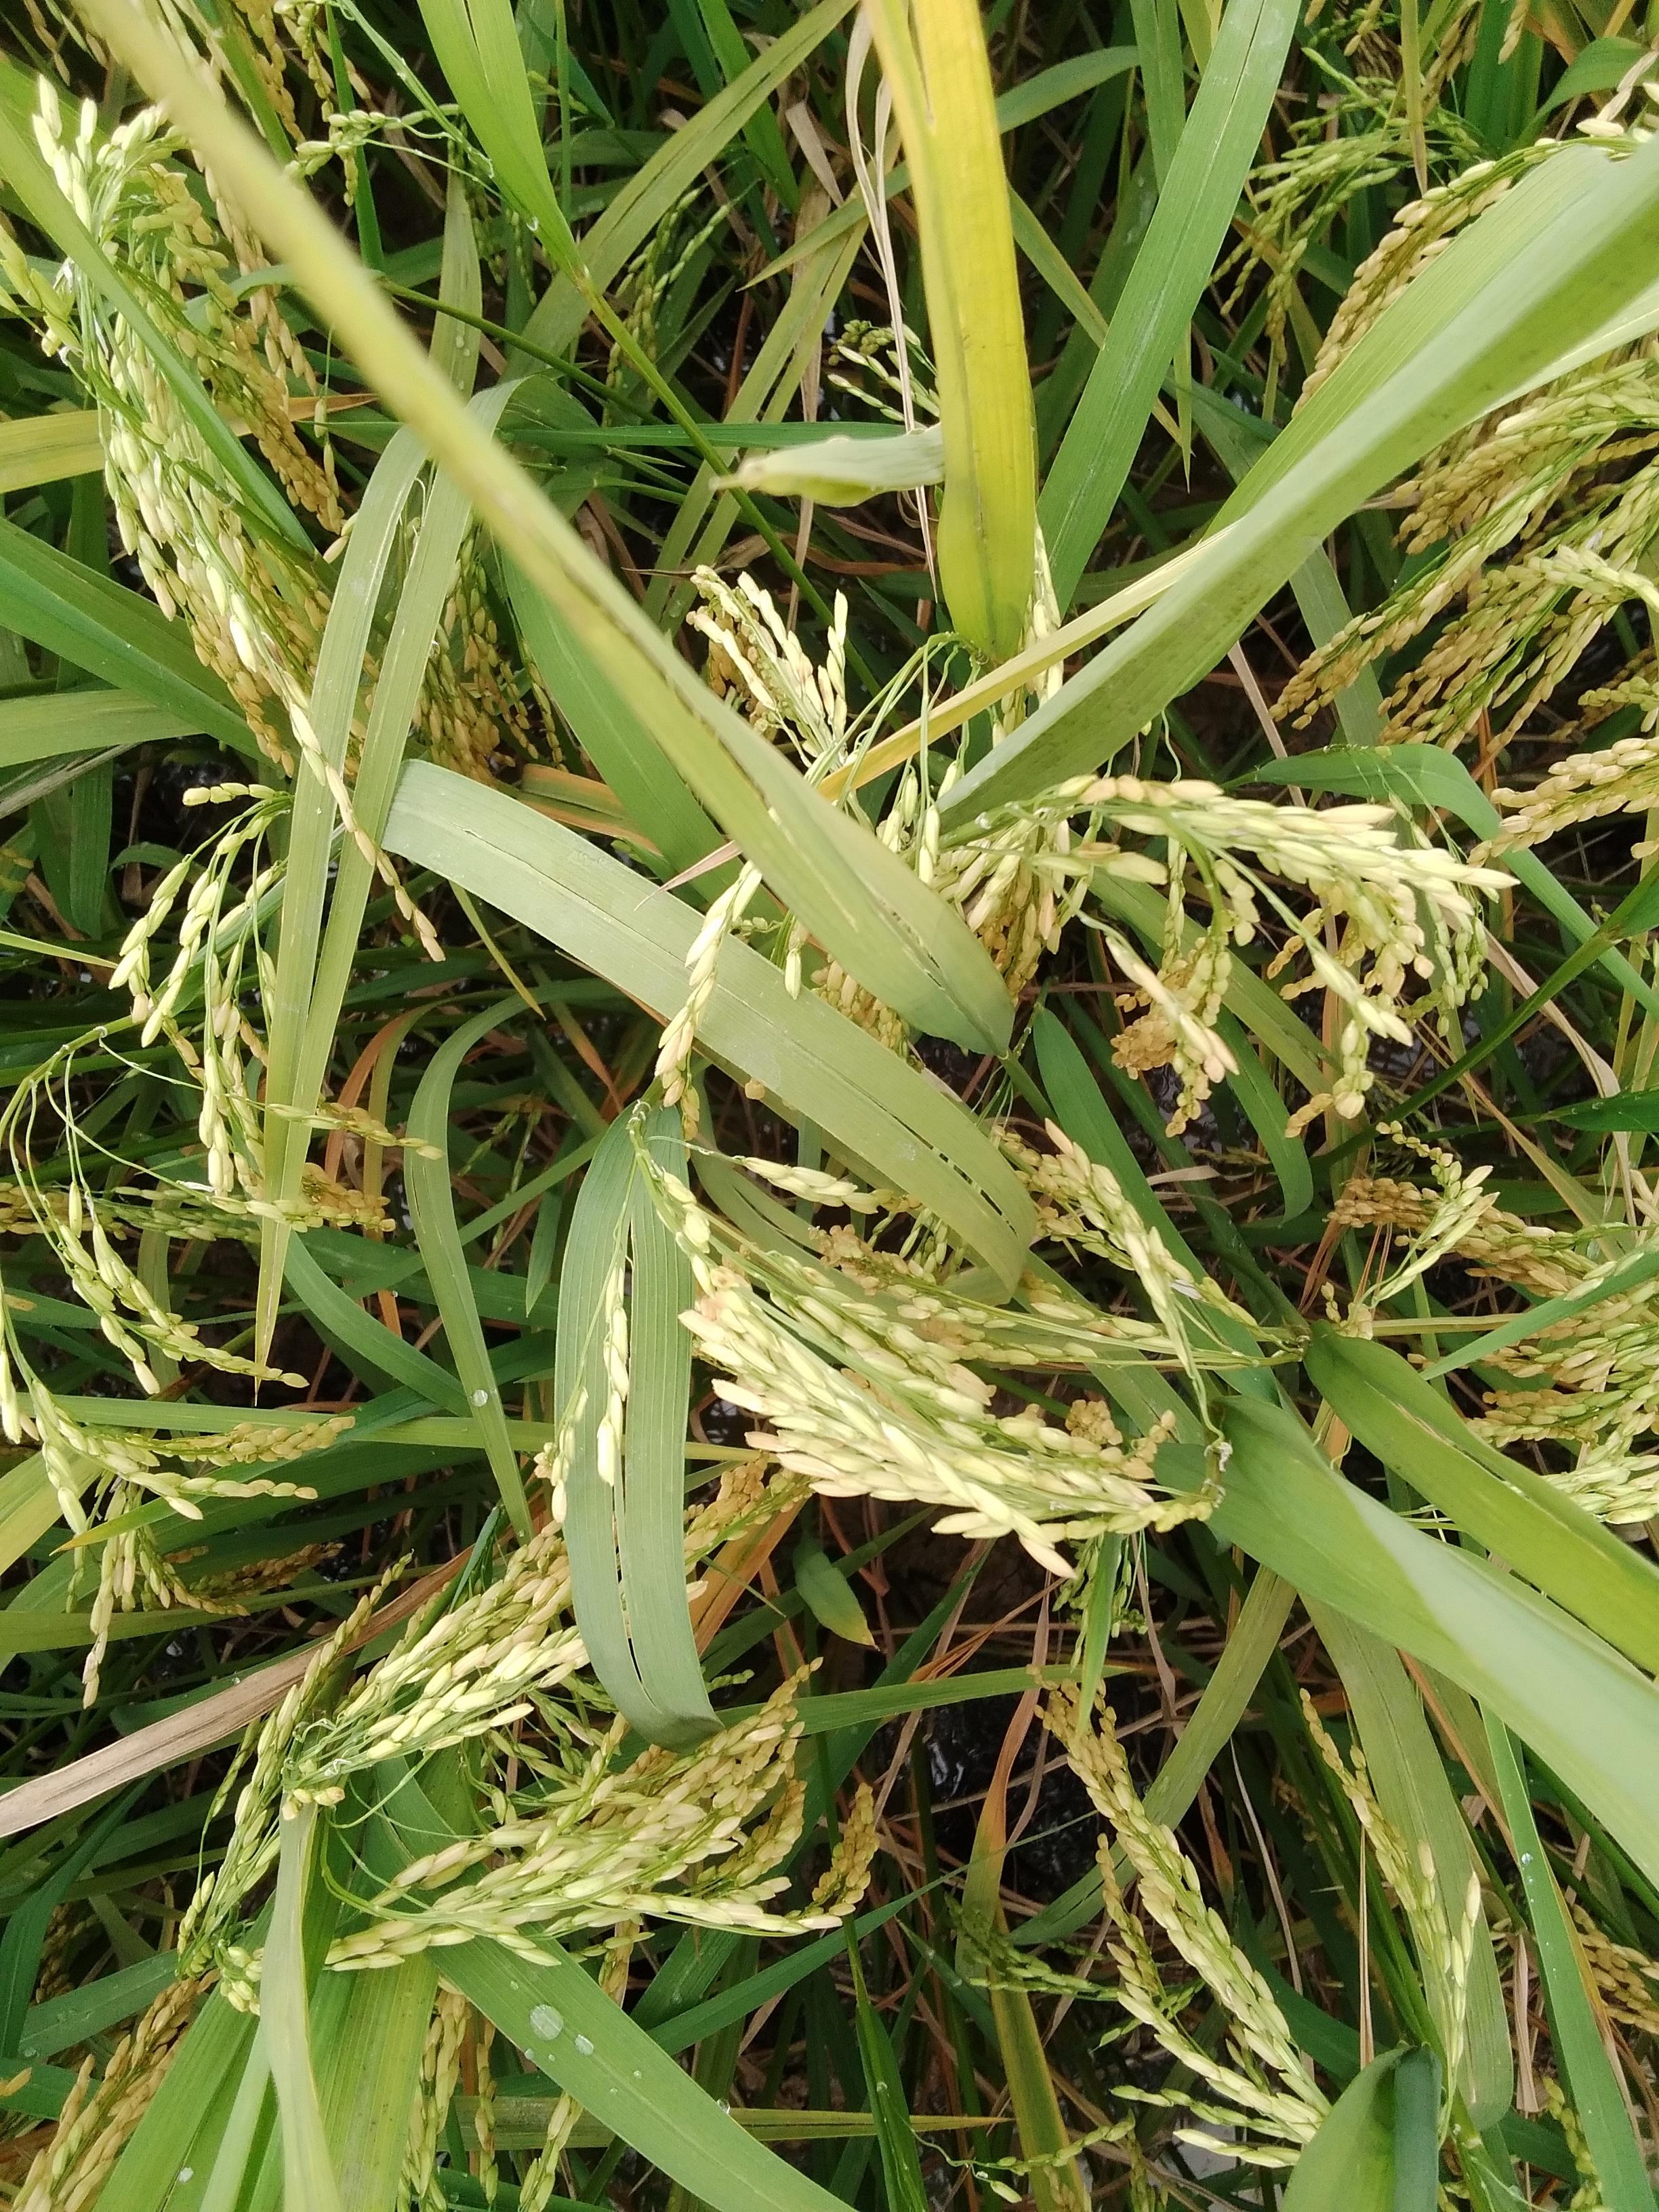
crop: rice
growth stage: ripening
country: Nigeria
